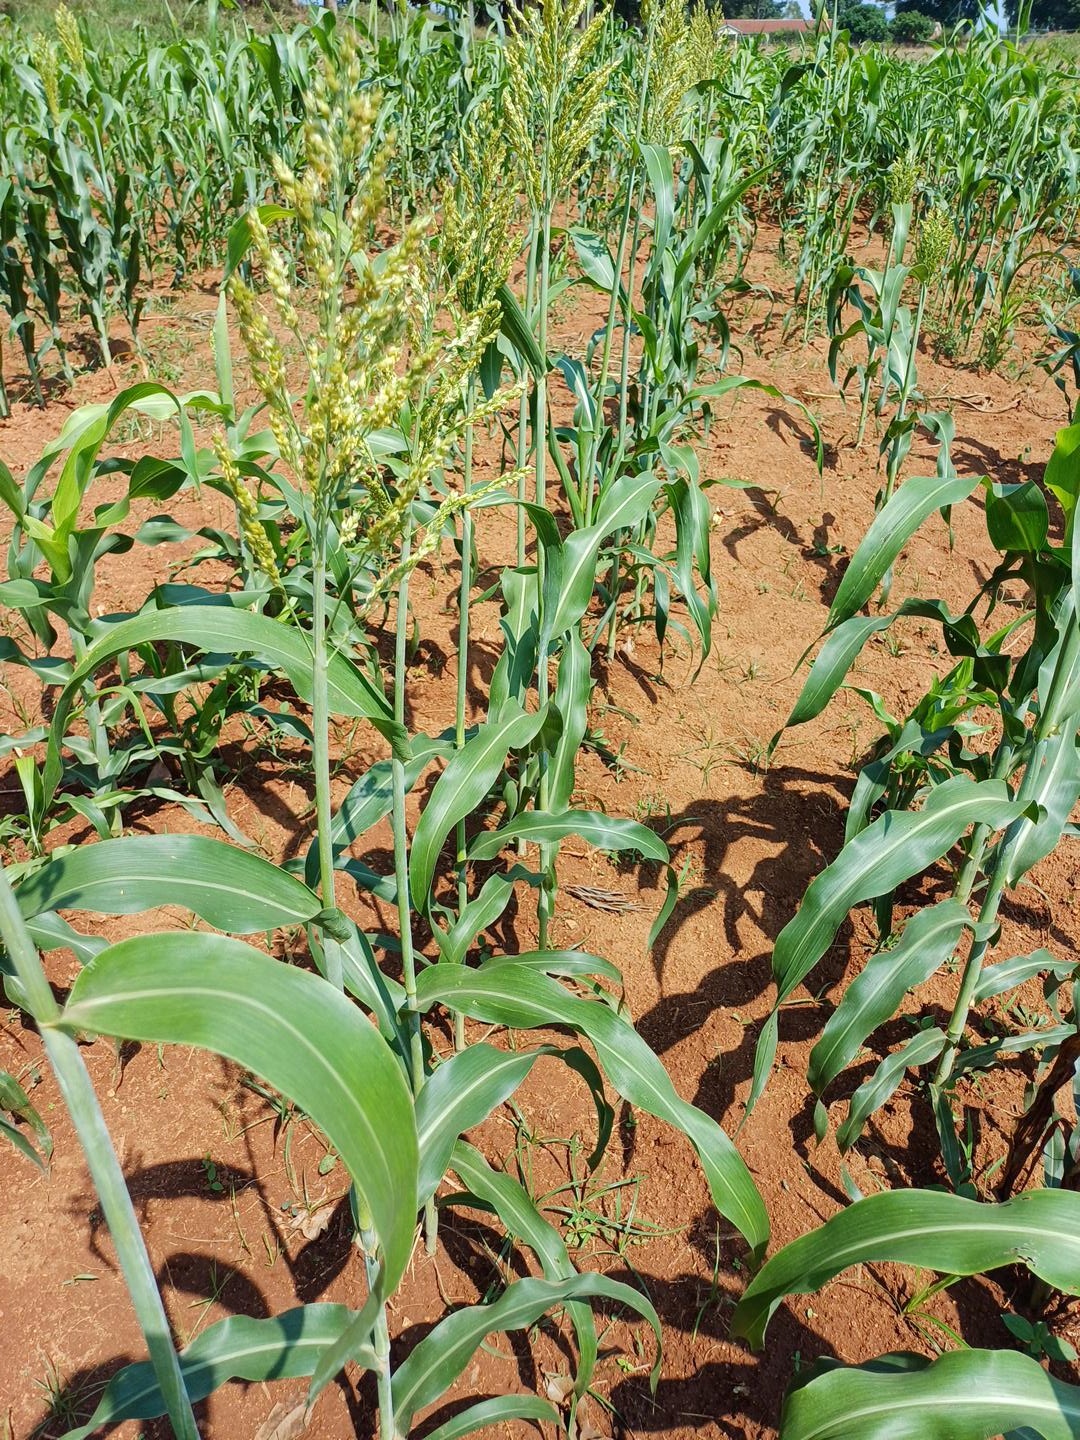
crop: sorghum
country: Kenya
